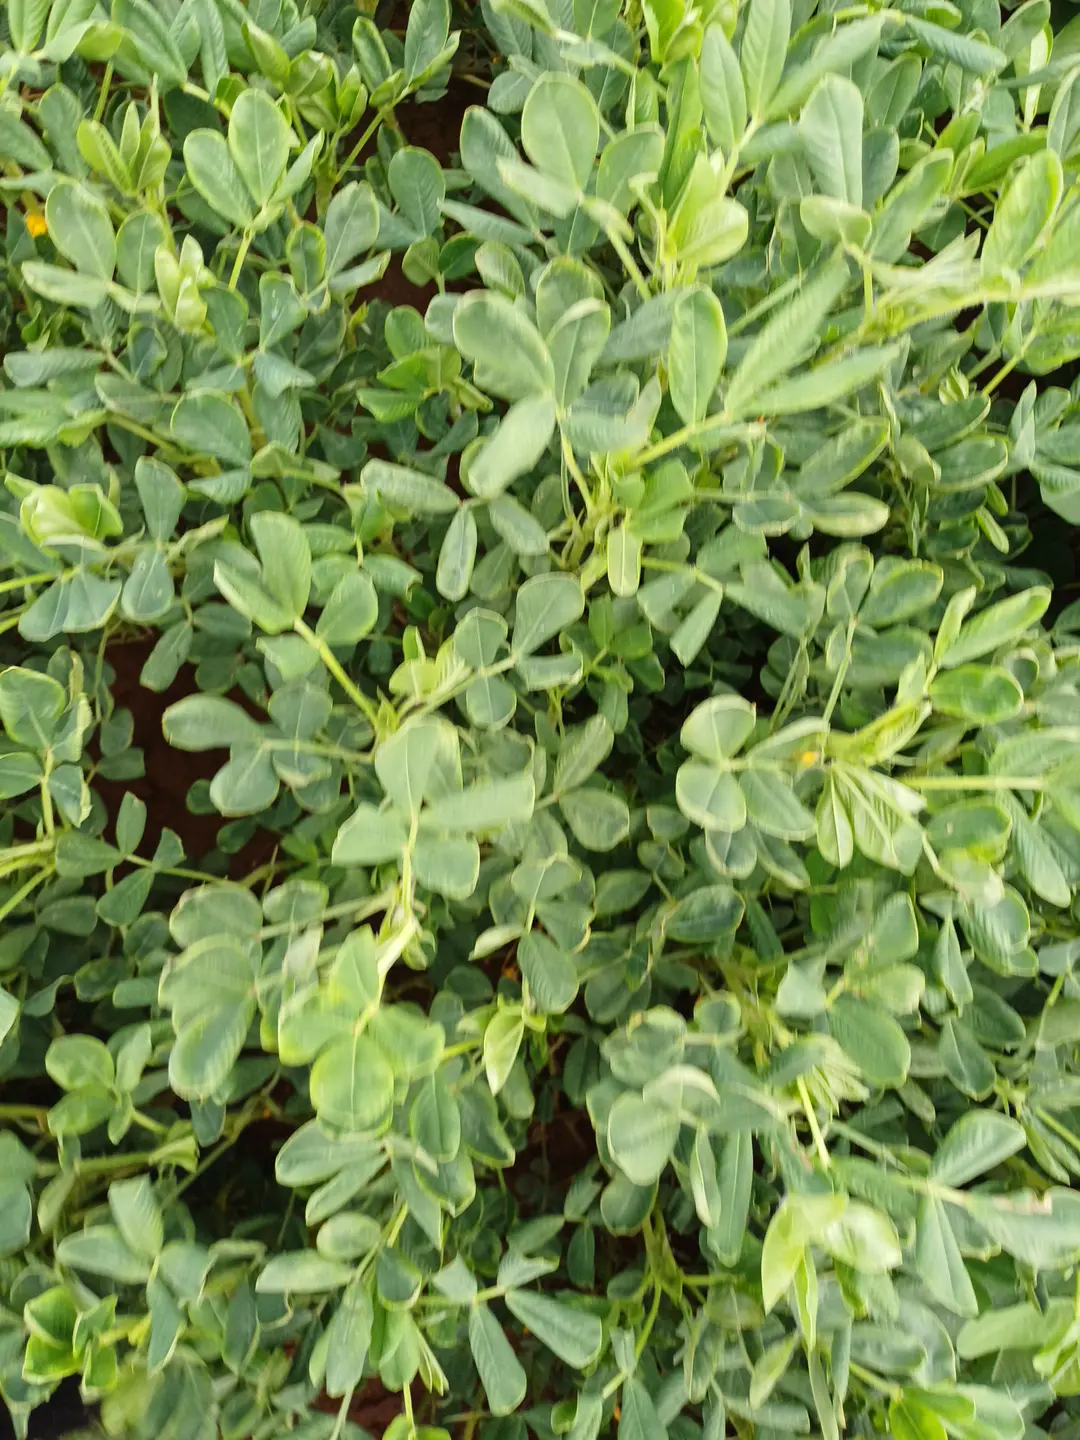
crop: groundnut
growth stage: flowering
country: Kenya
